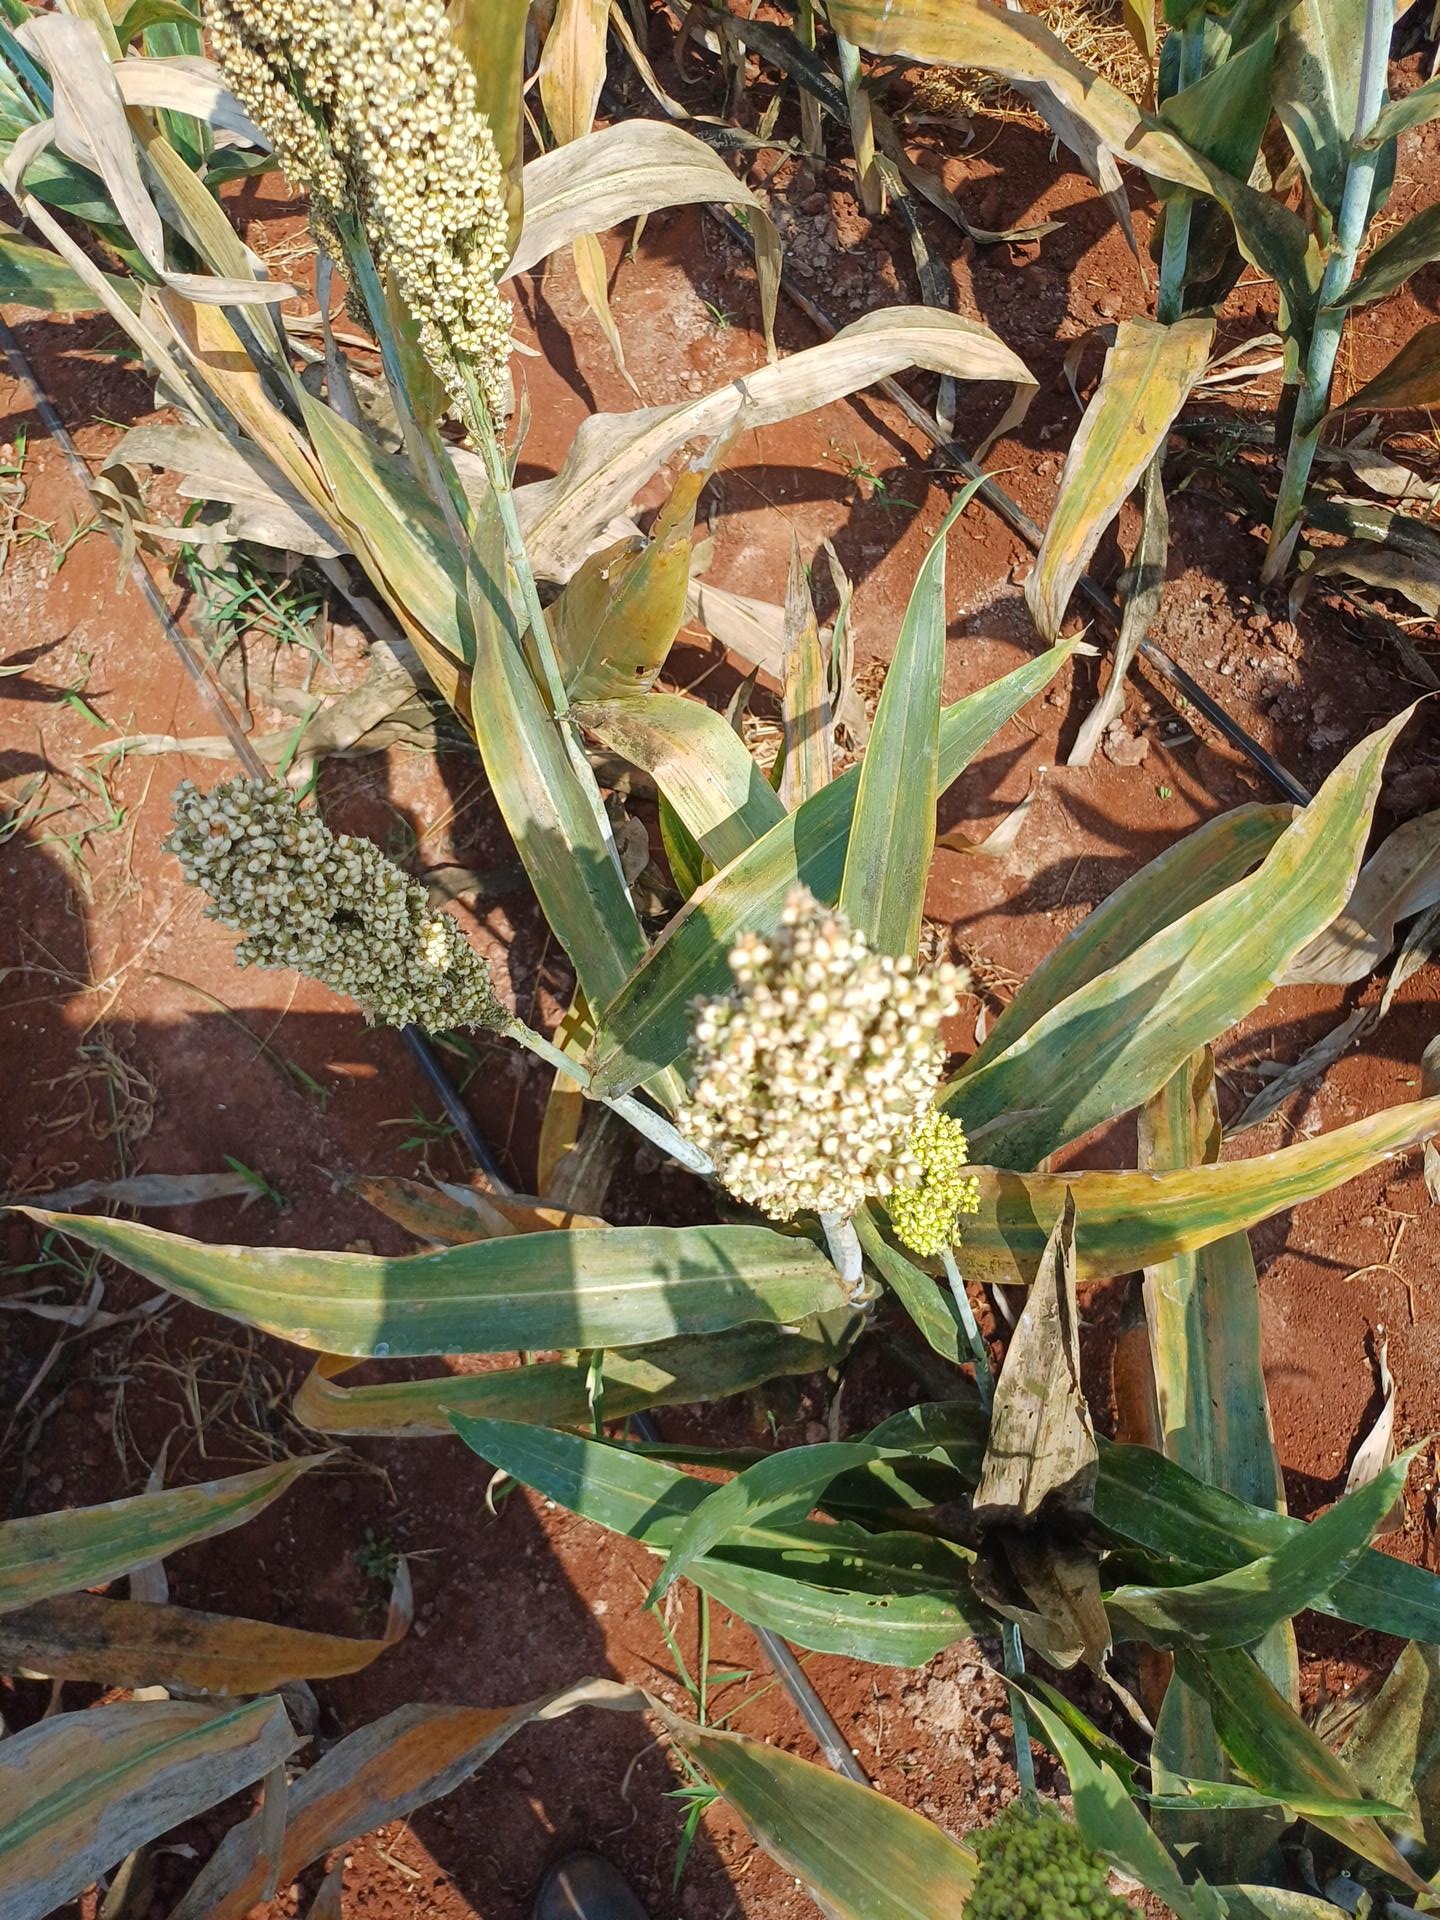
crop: sorghum
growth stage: maturity
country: Kenya
